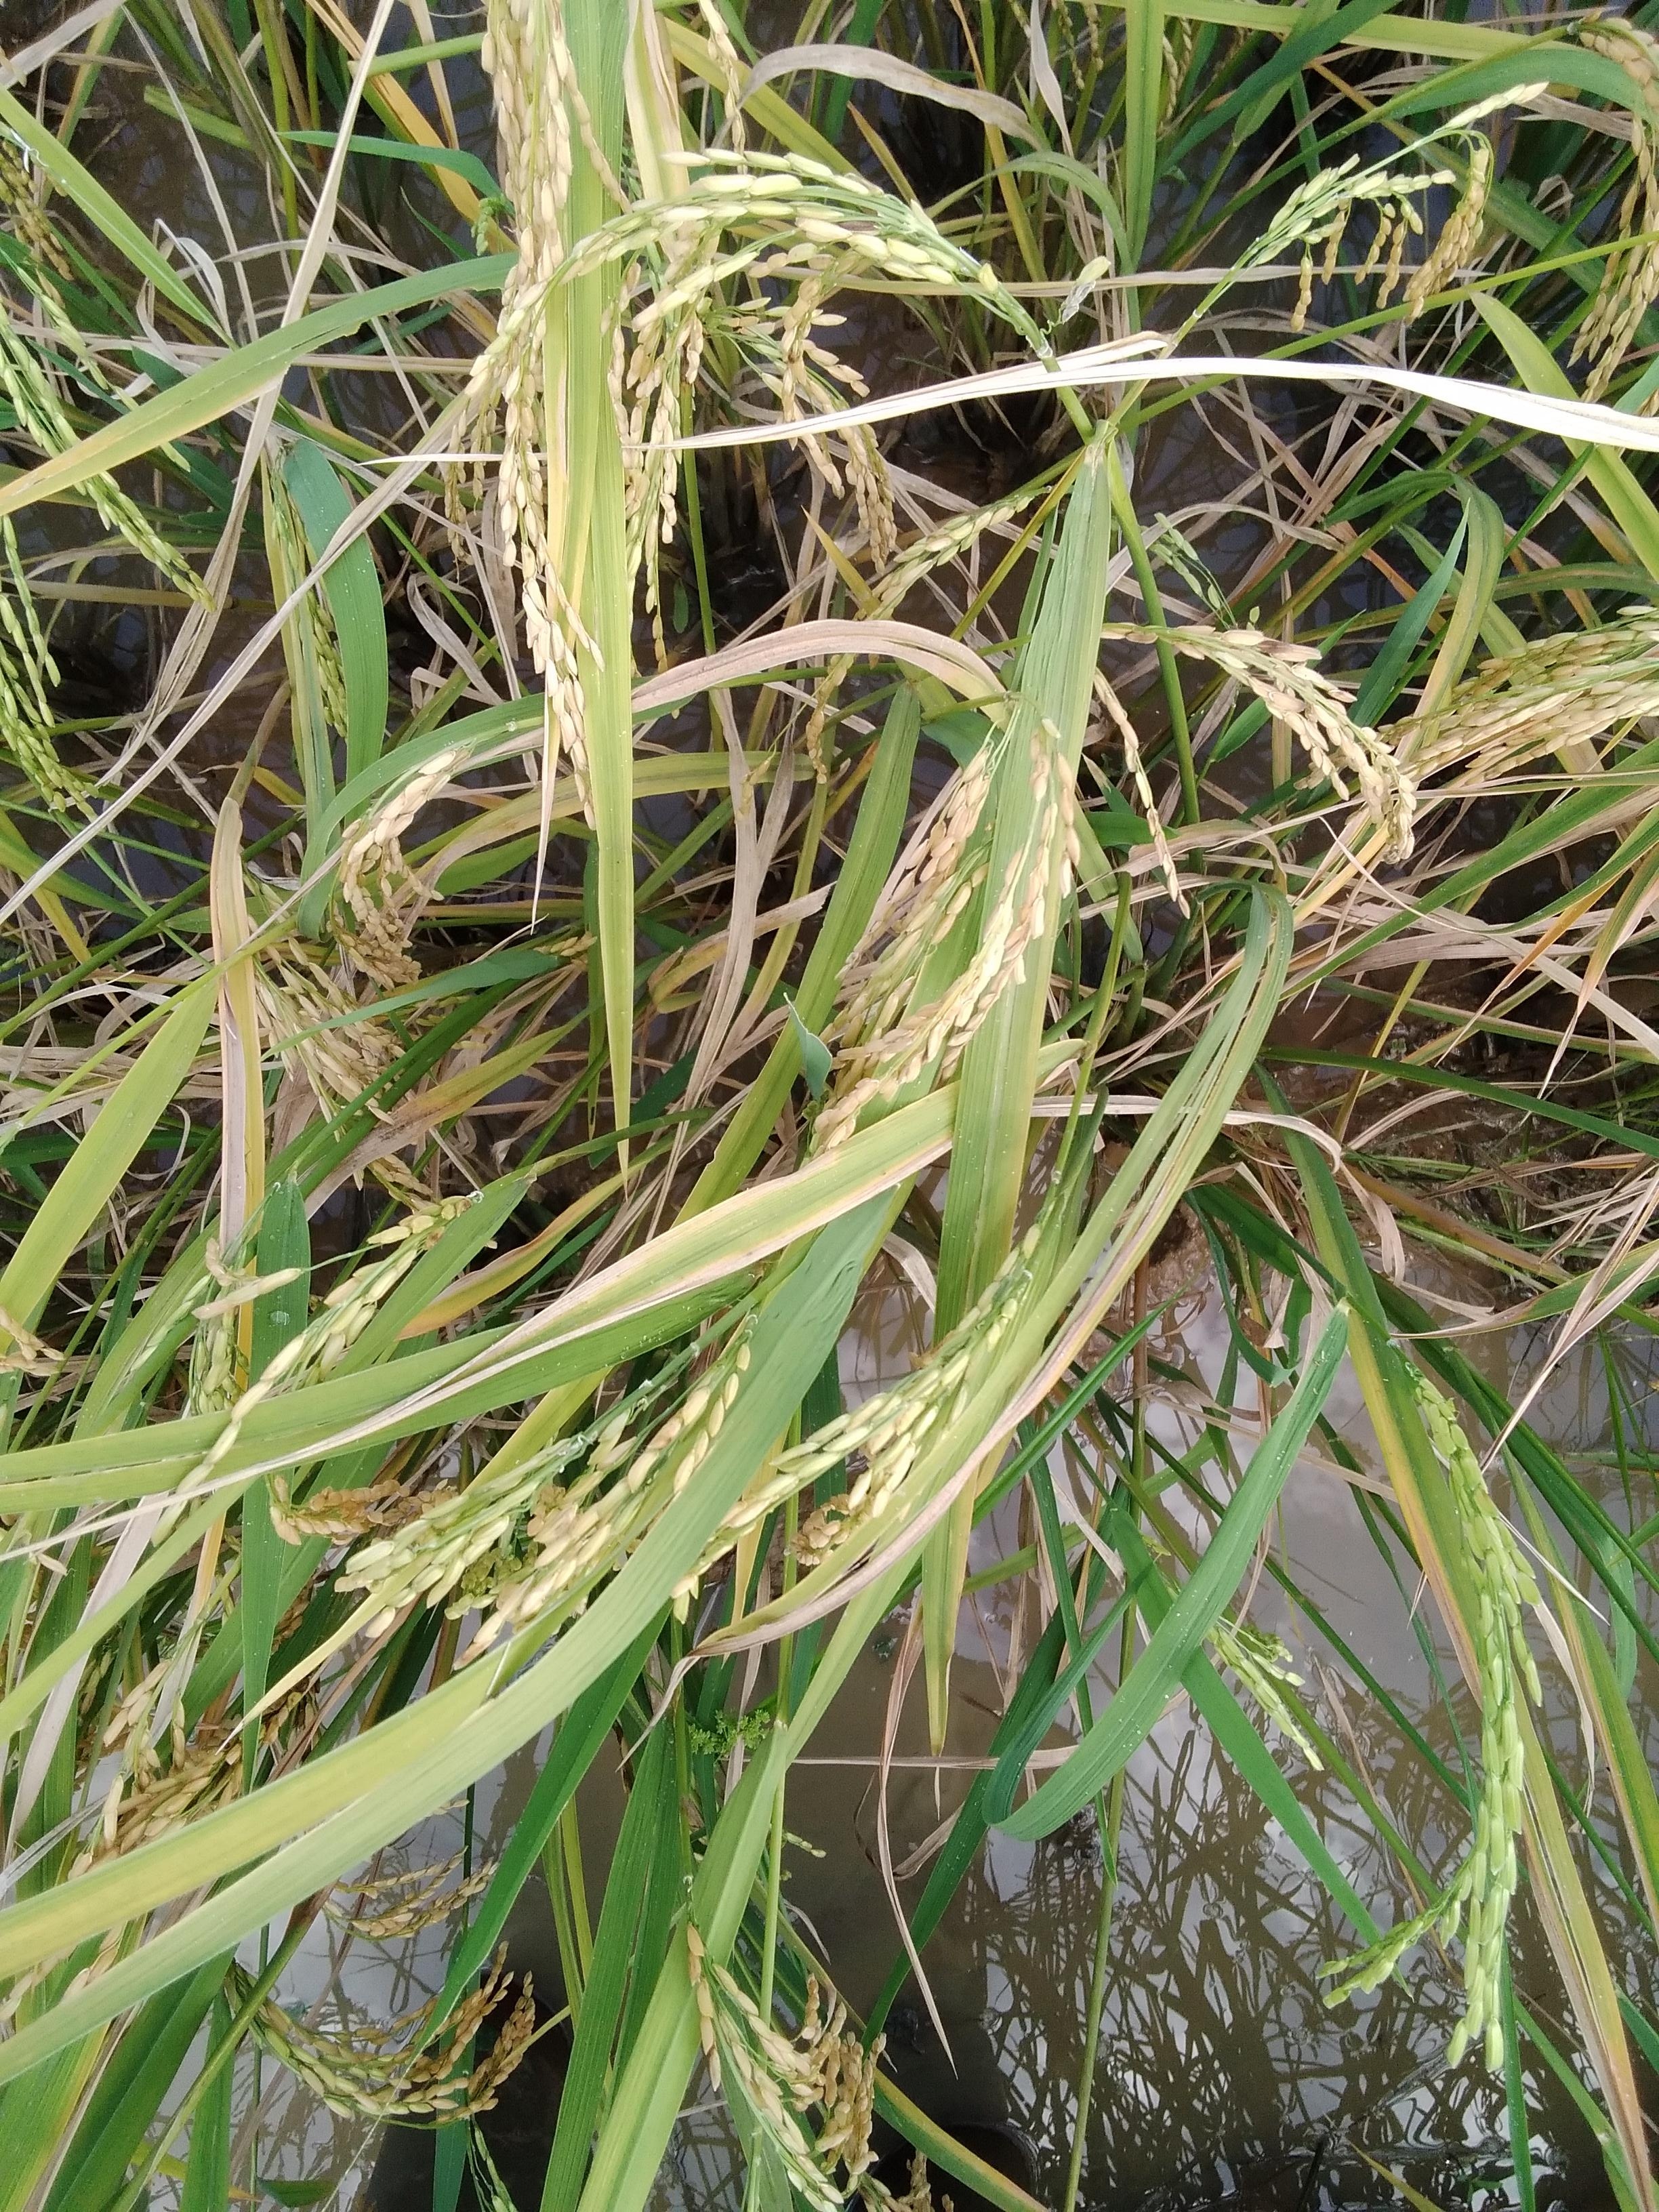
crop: rice
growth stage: ripening
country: Nigeria
